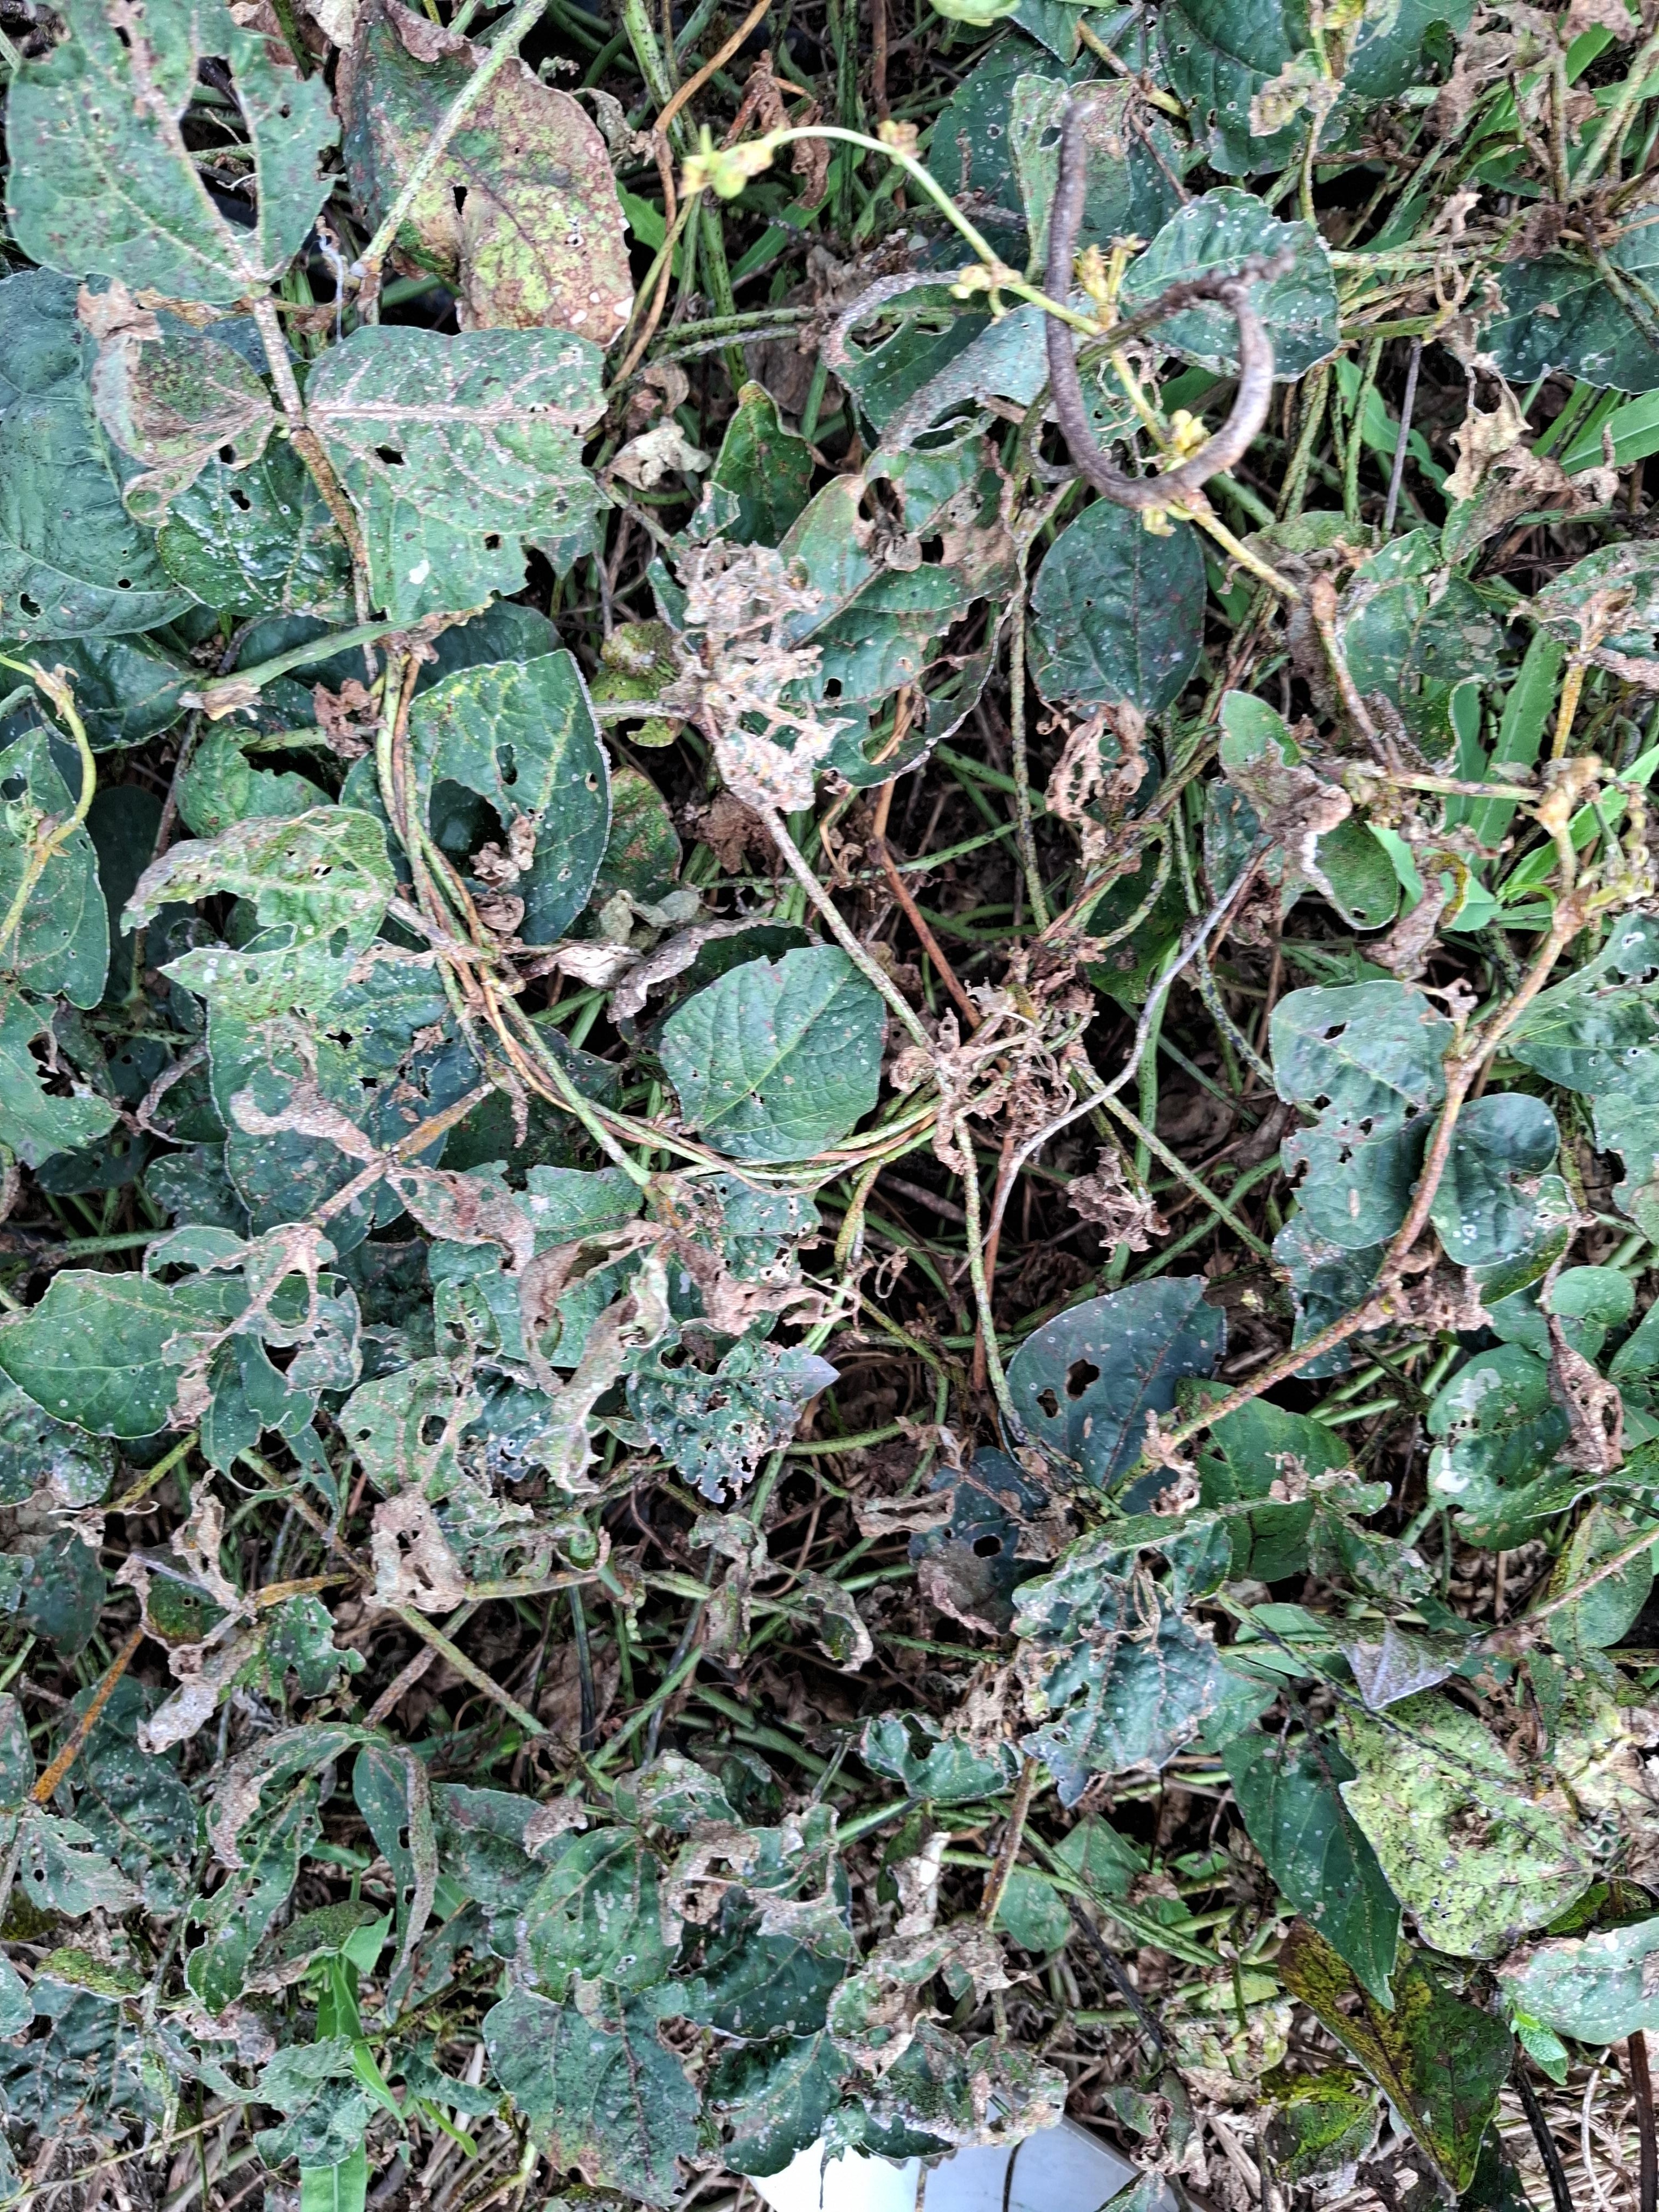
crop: cowpea
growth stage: development pod
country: Tanzania
